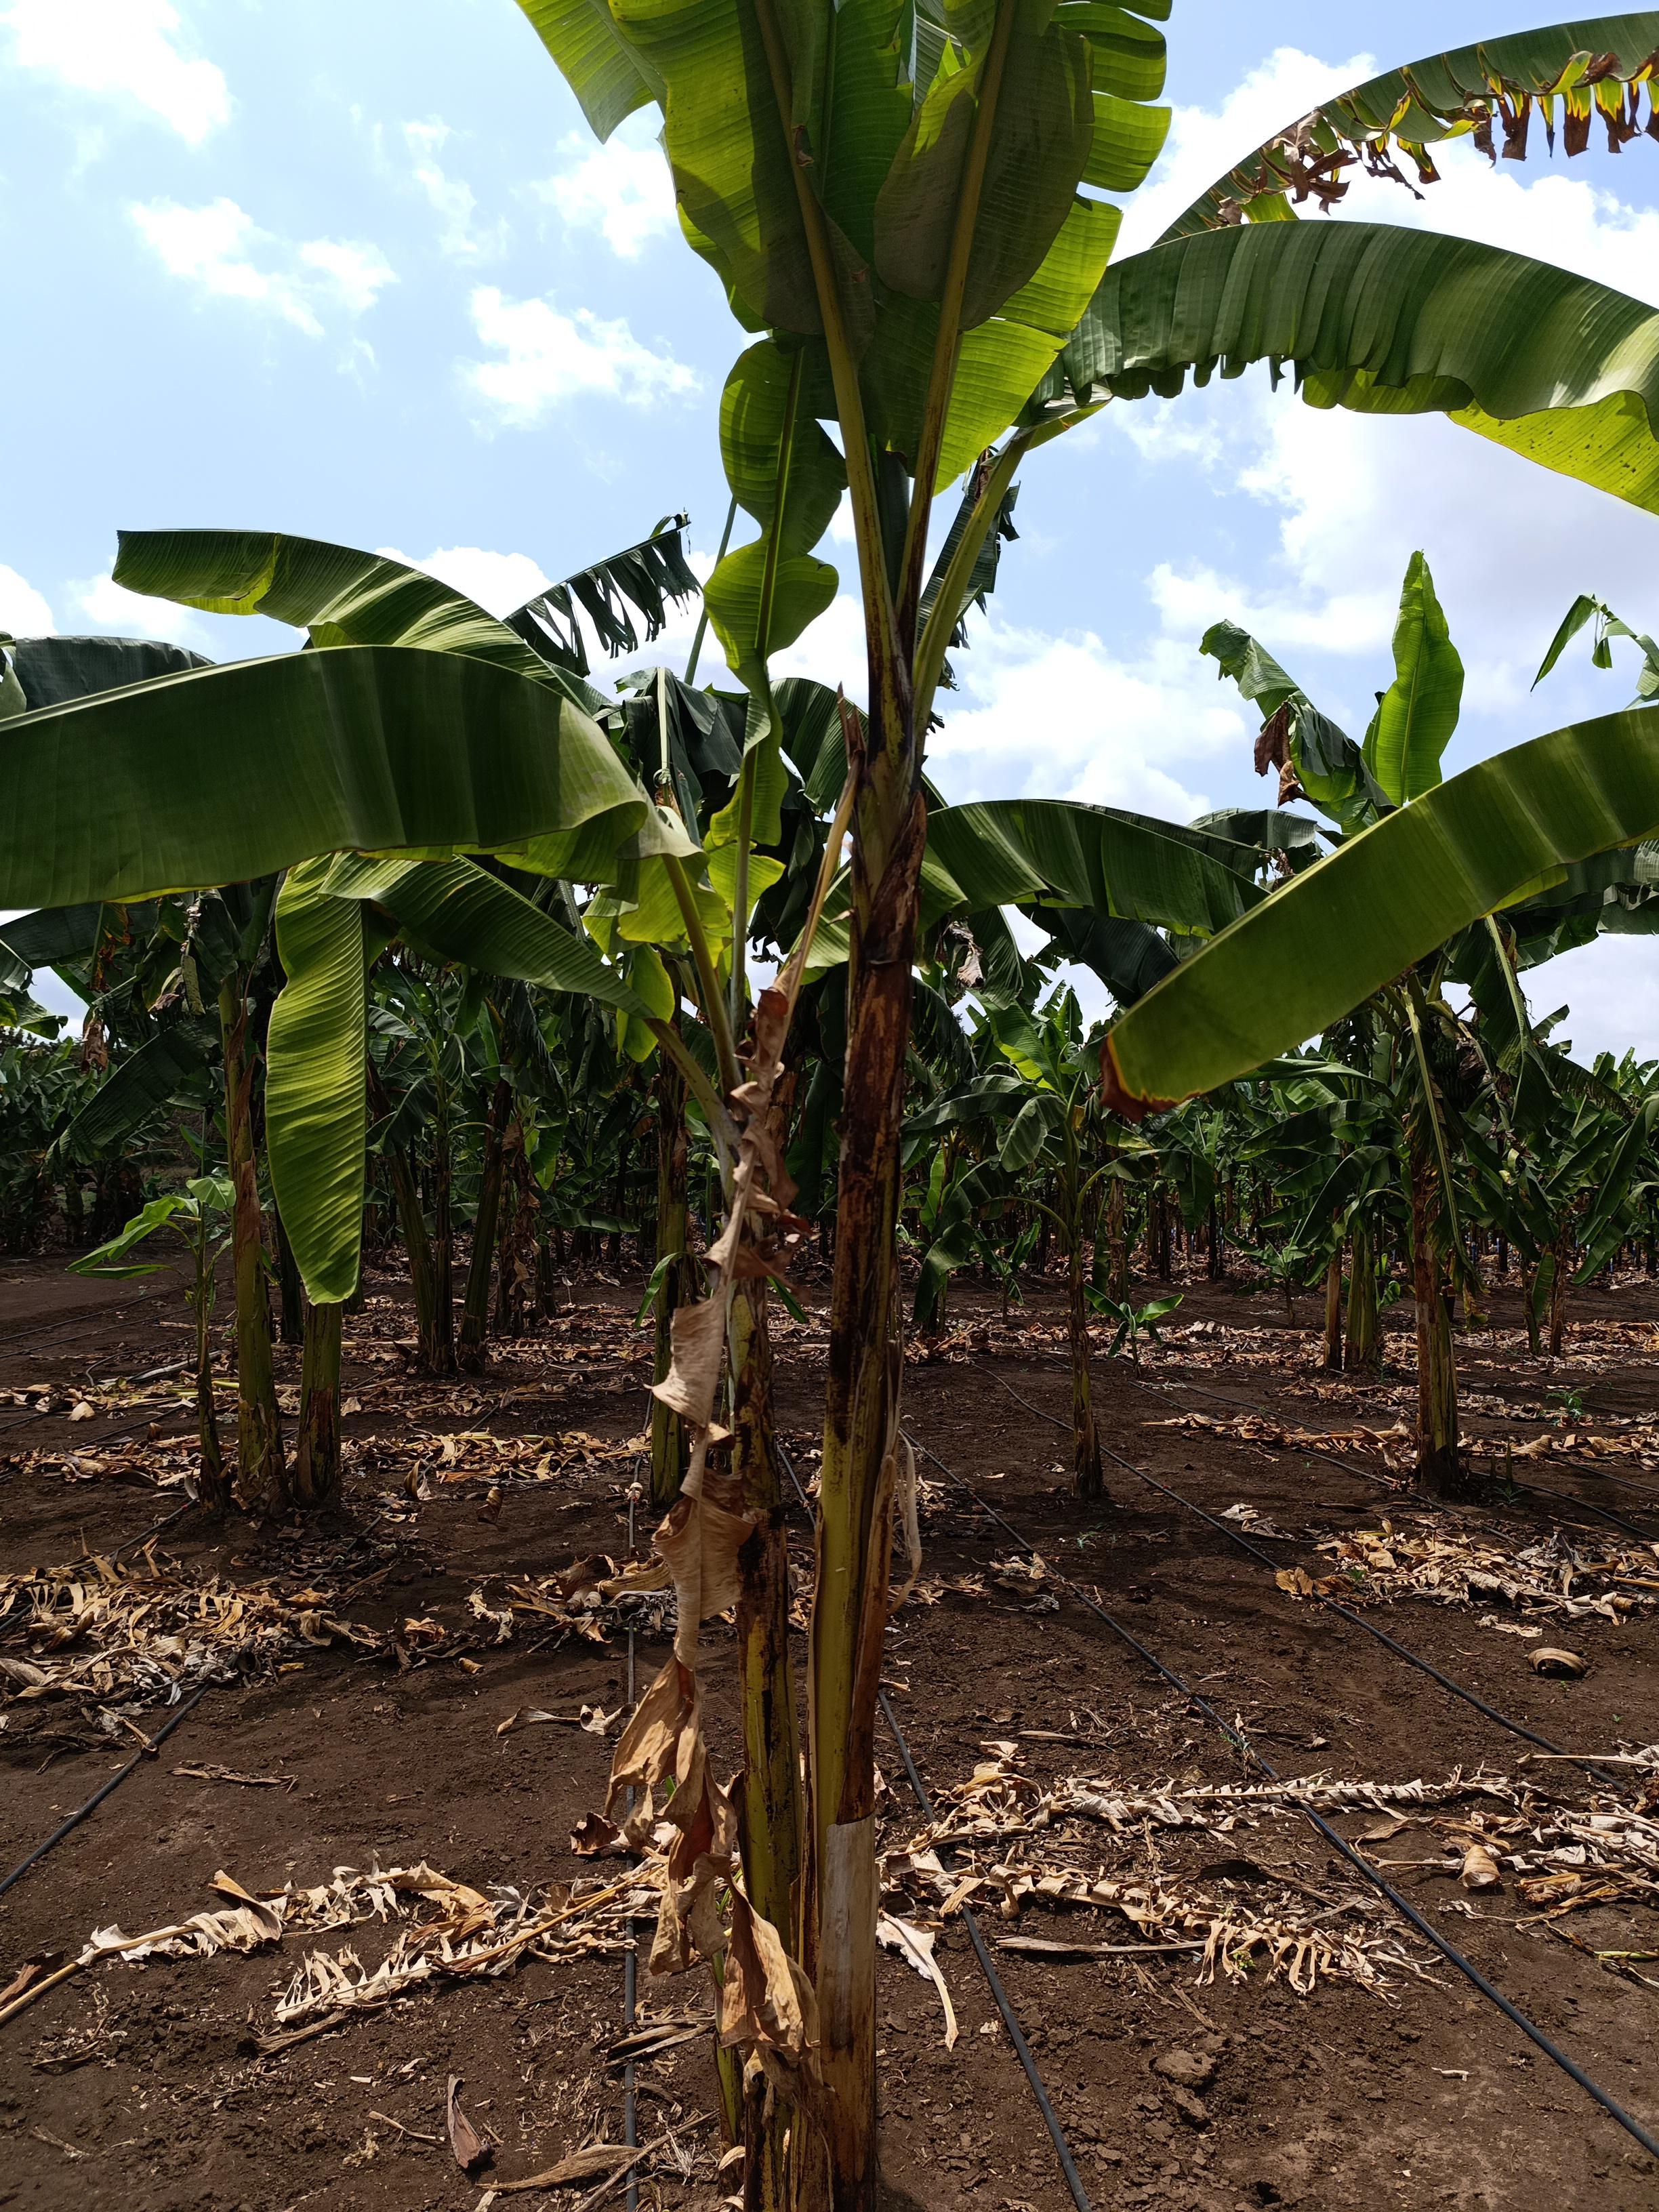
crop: banana
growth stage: vegetative
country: Tanzania
